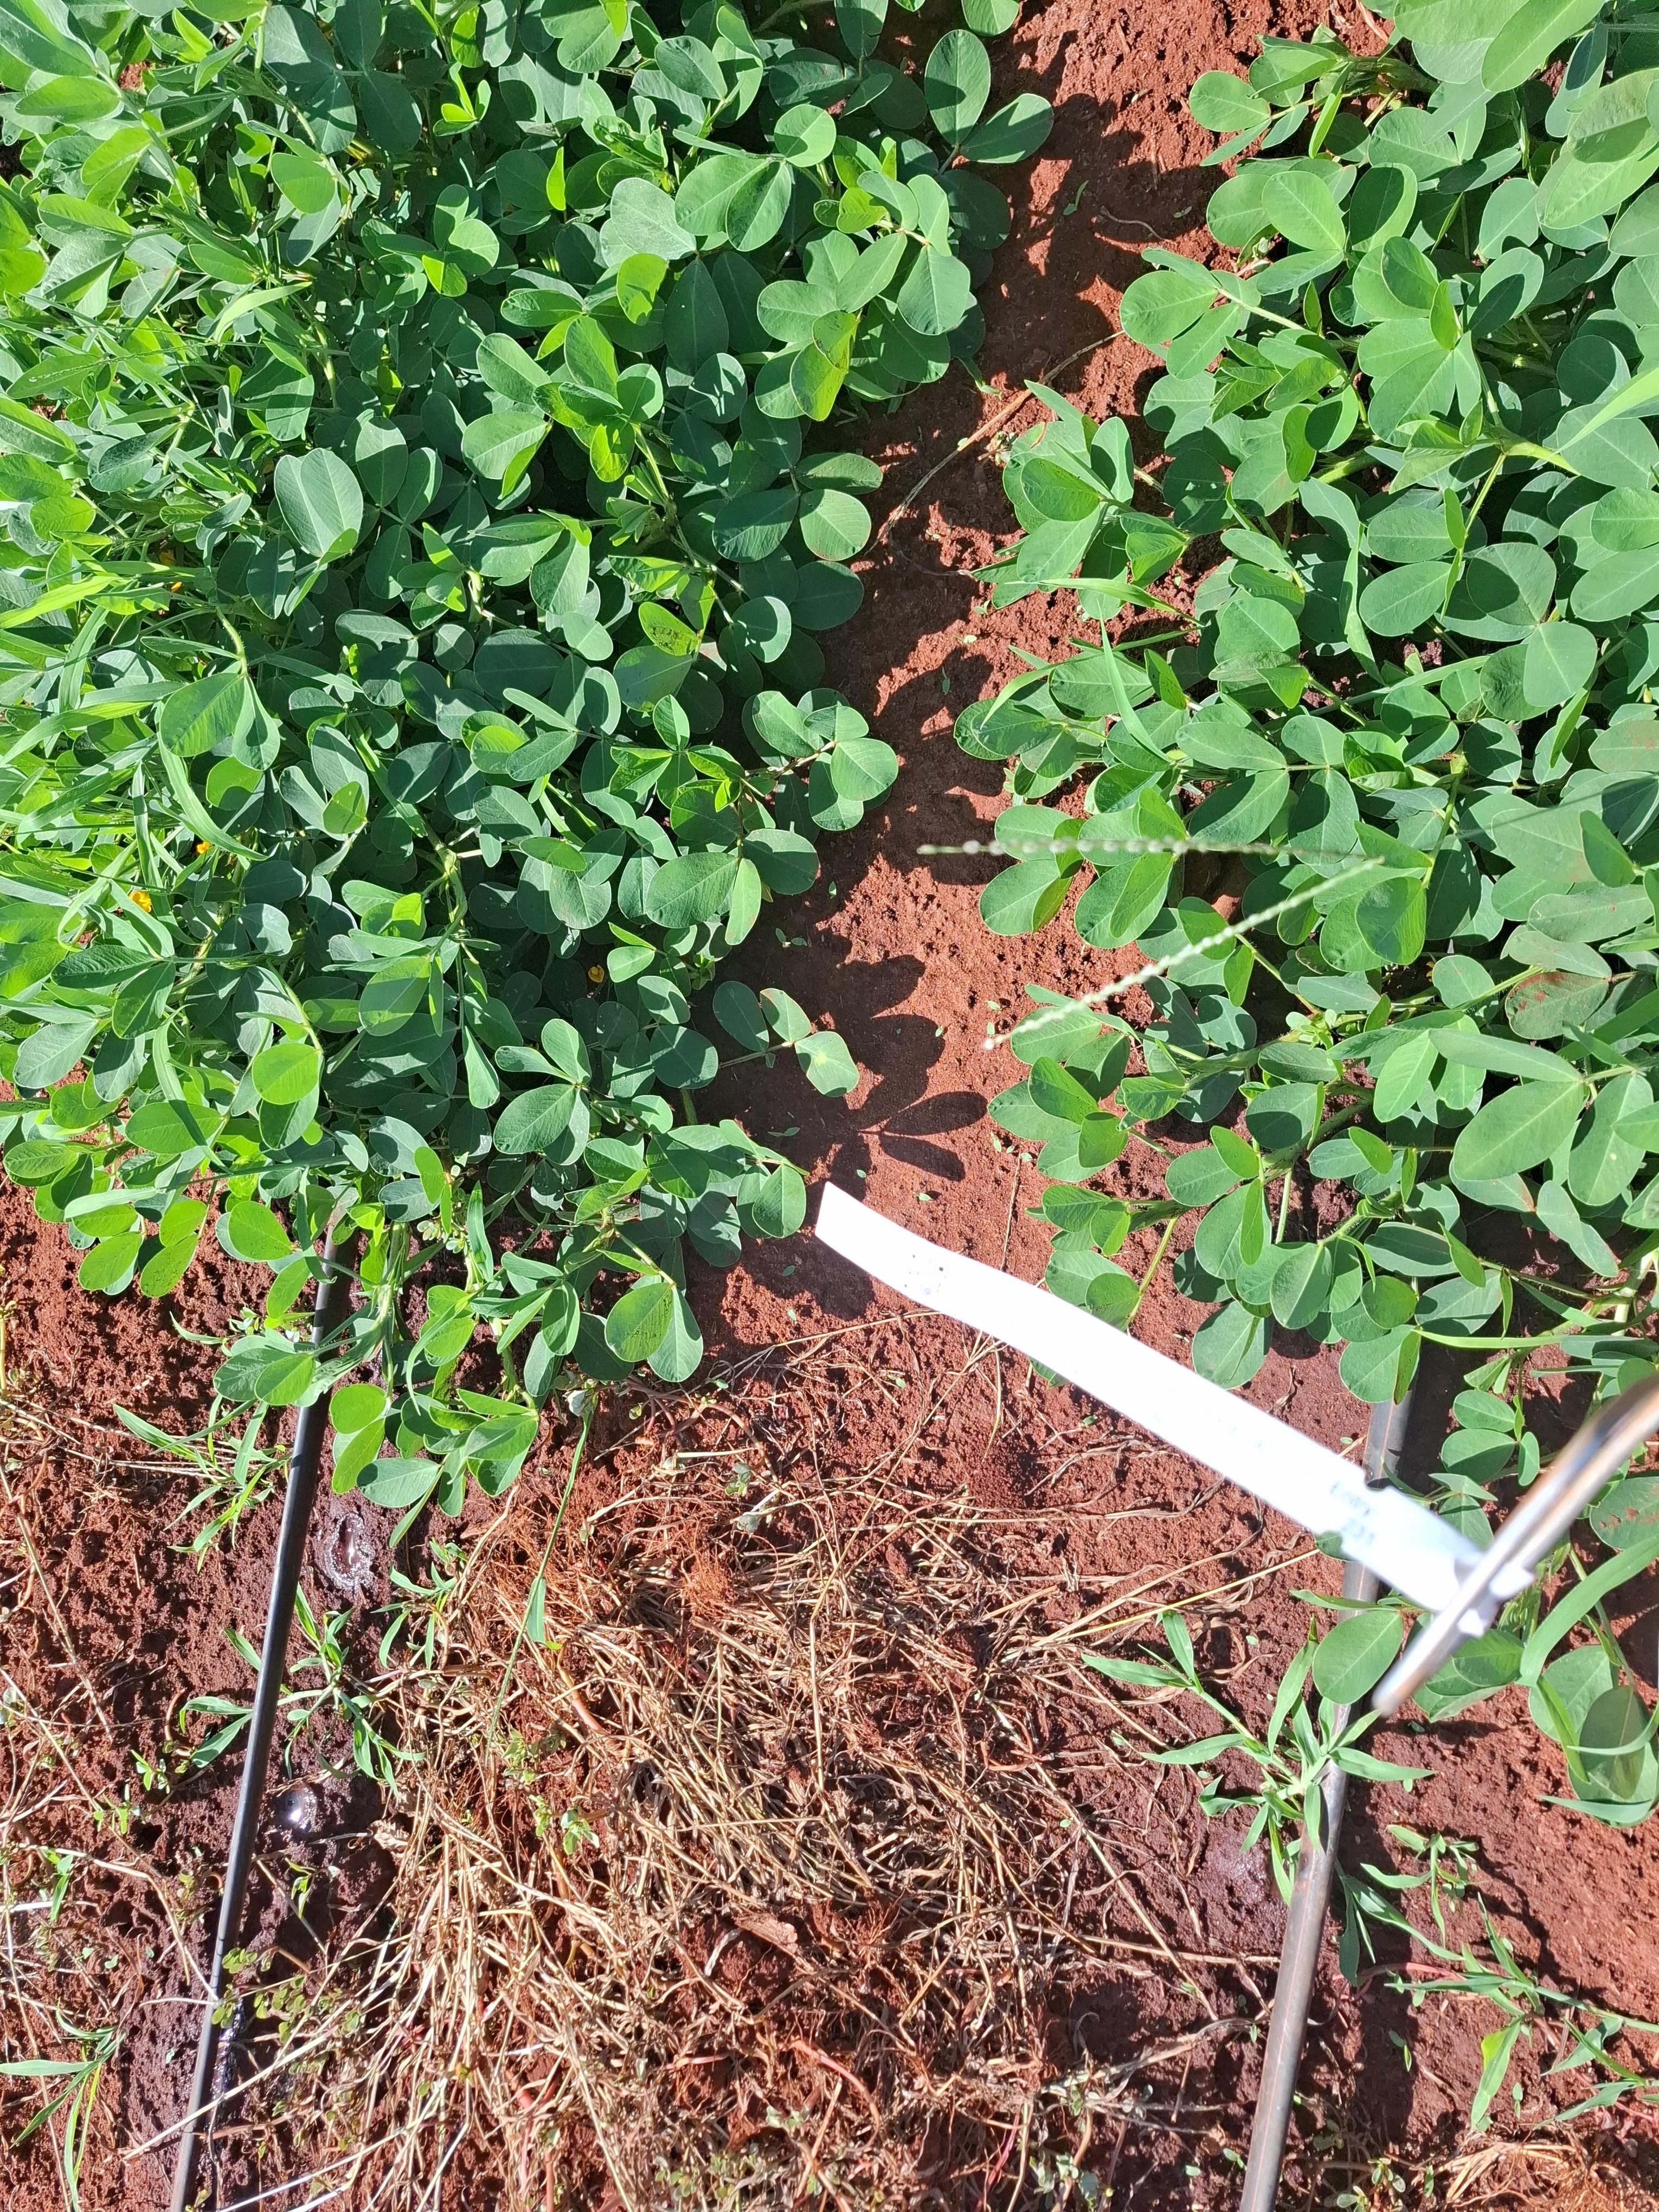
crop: groundnut
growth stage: flowering
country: Kenya
